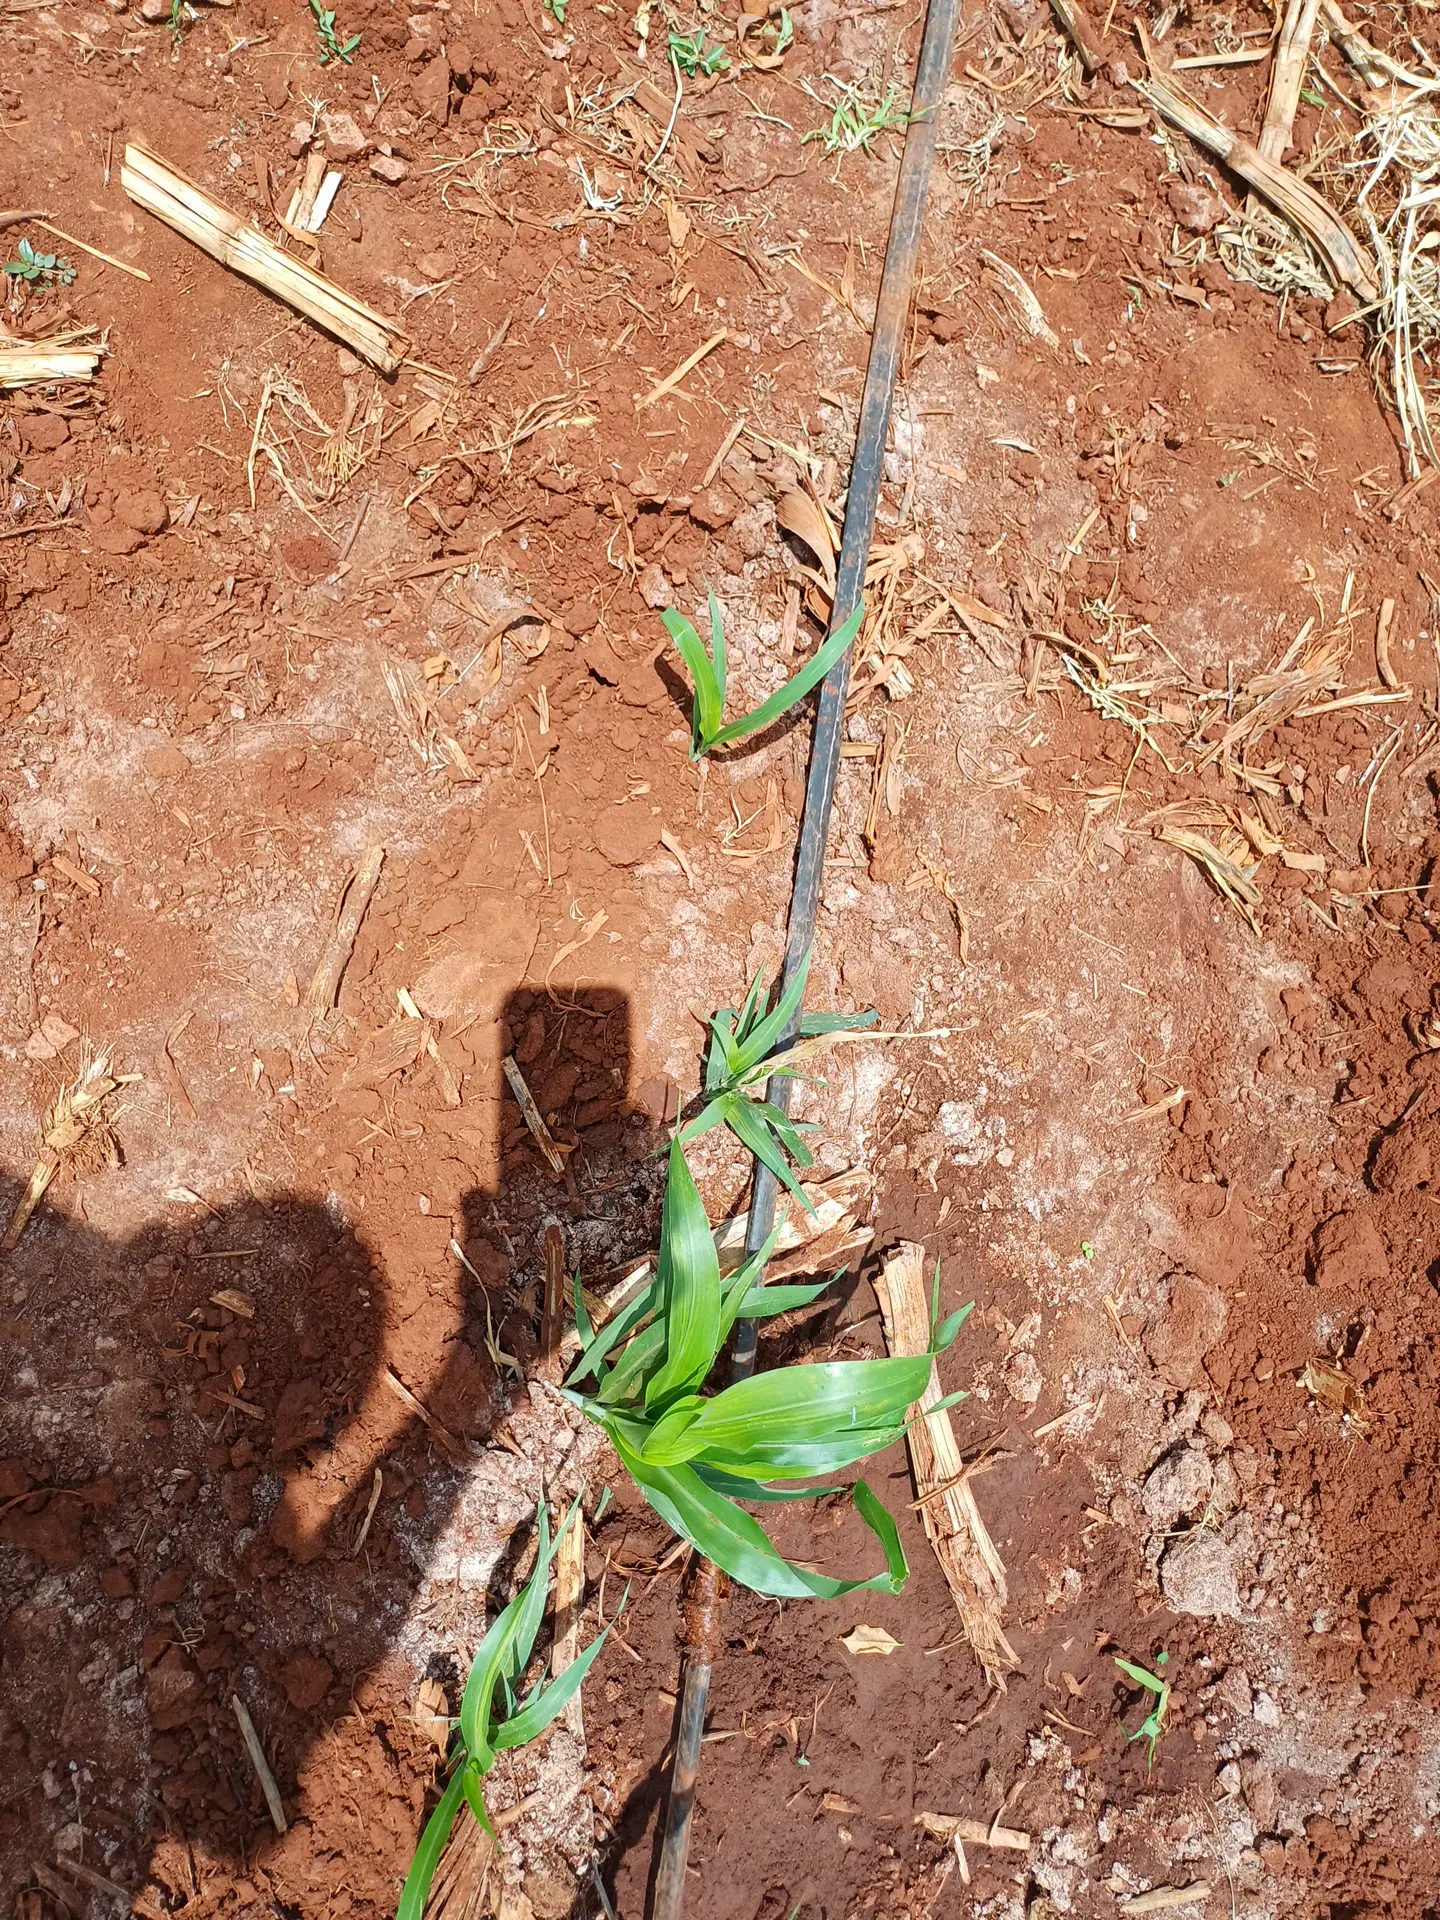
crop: sorghum
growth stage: vegetative
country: Kenya
